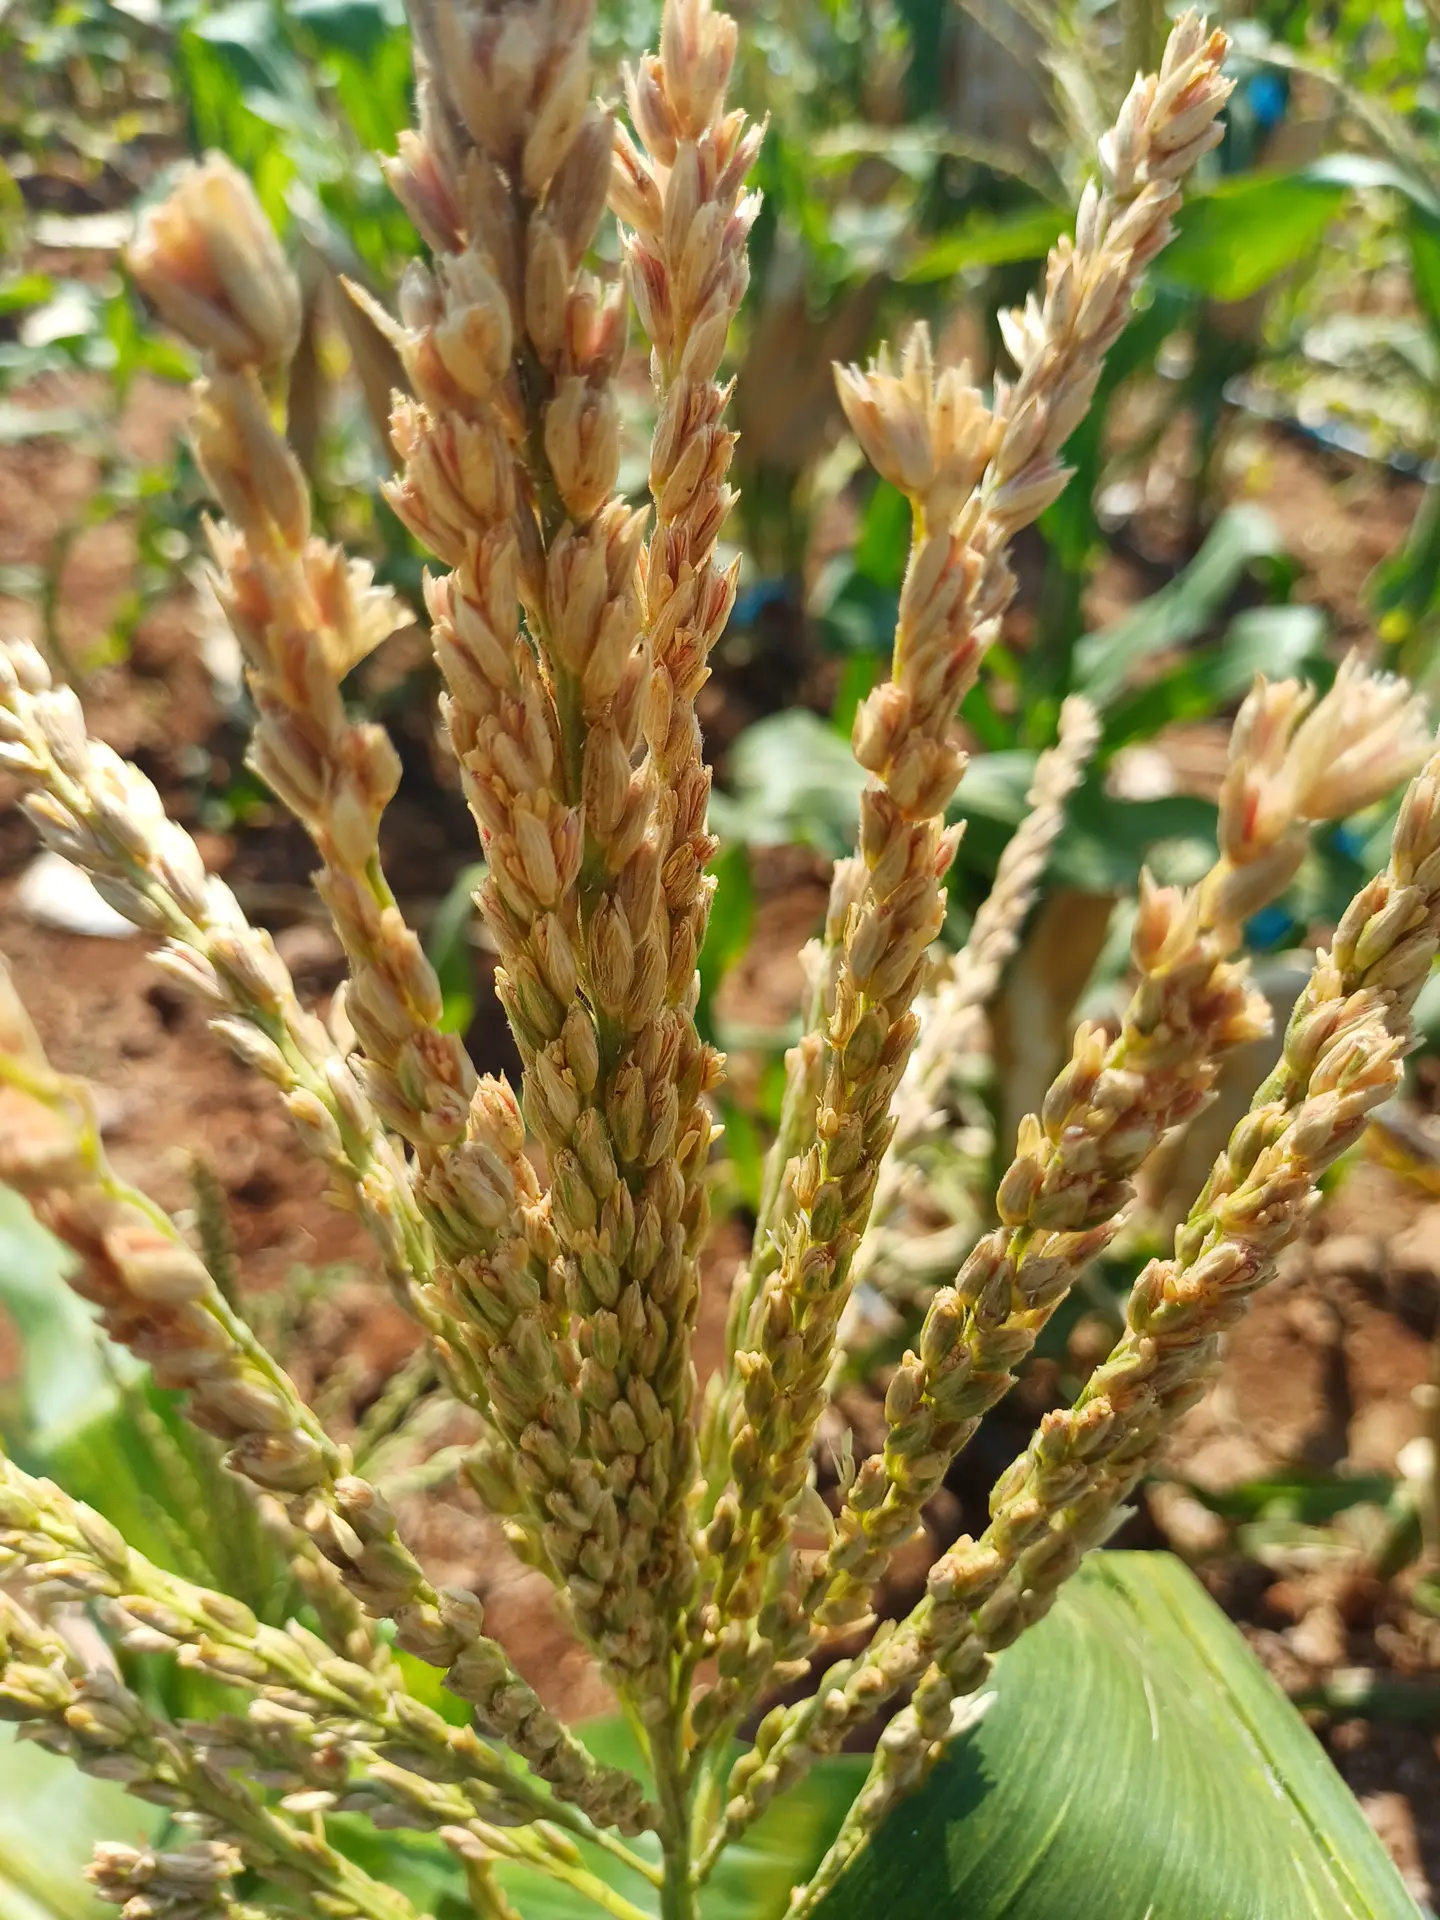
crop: maize
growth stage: flowering
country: Kenya
